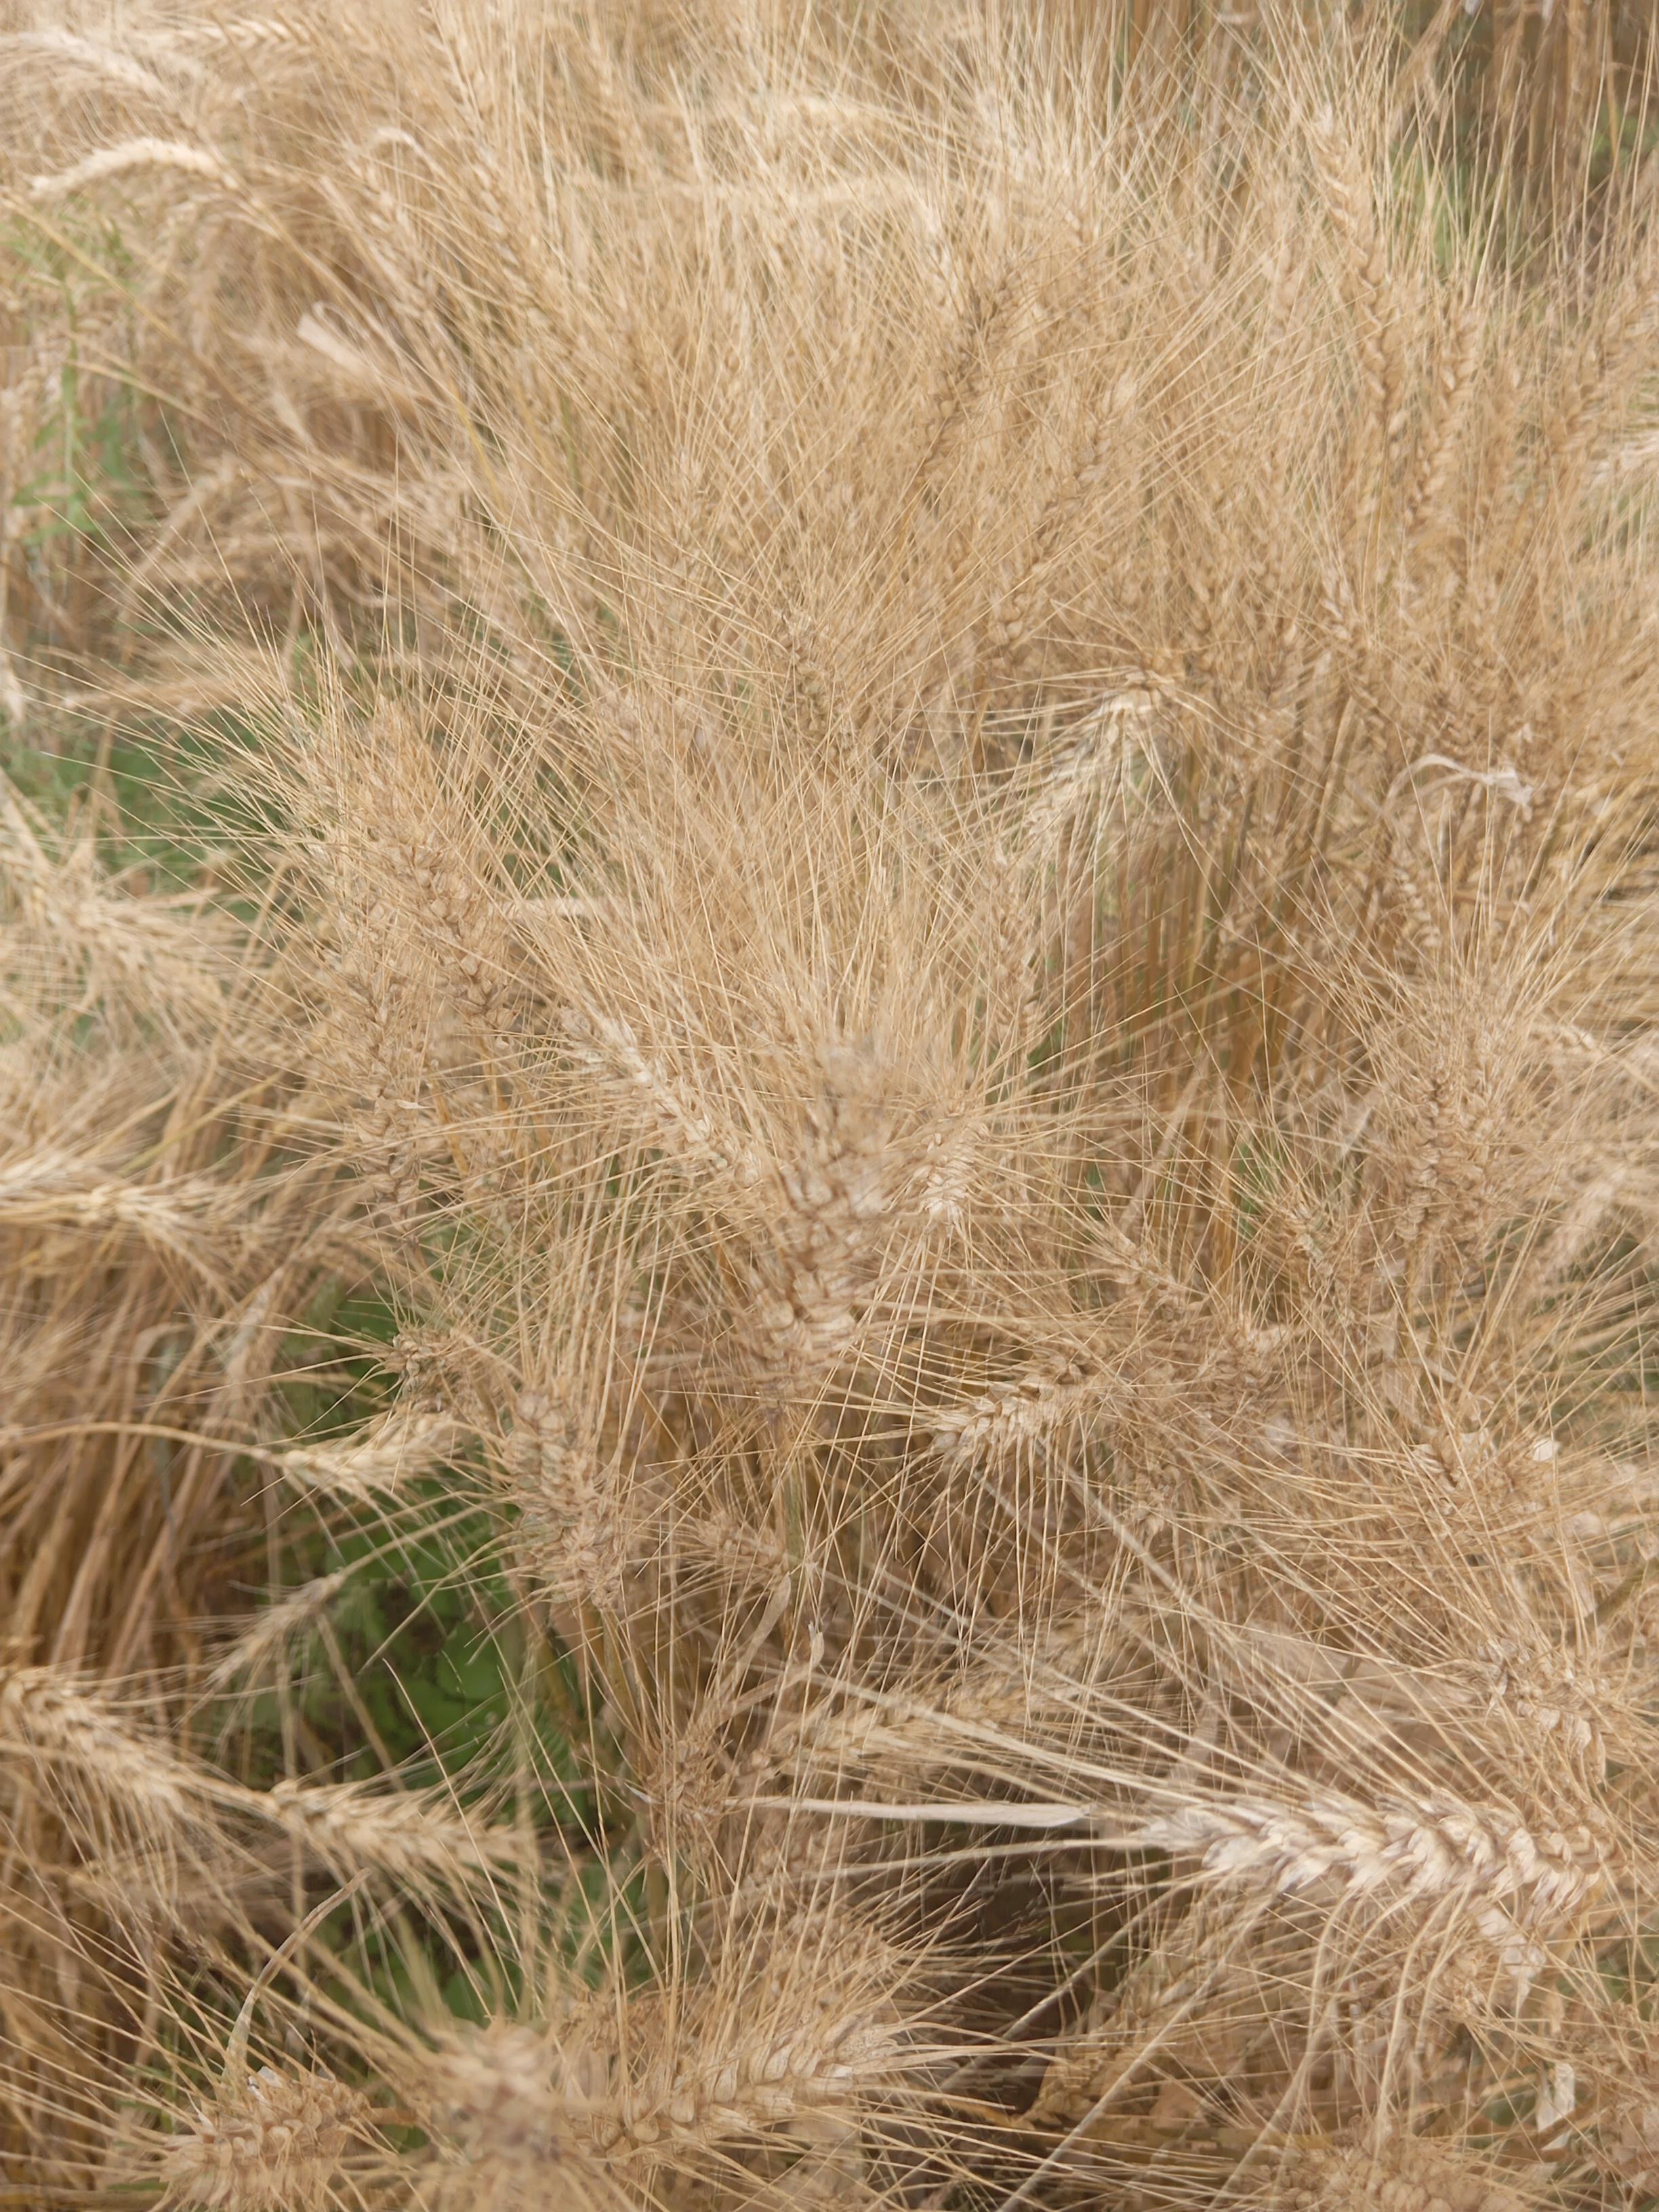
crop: wheat
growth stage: maturity
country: Kenya
